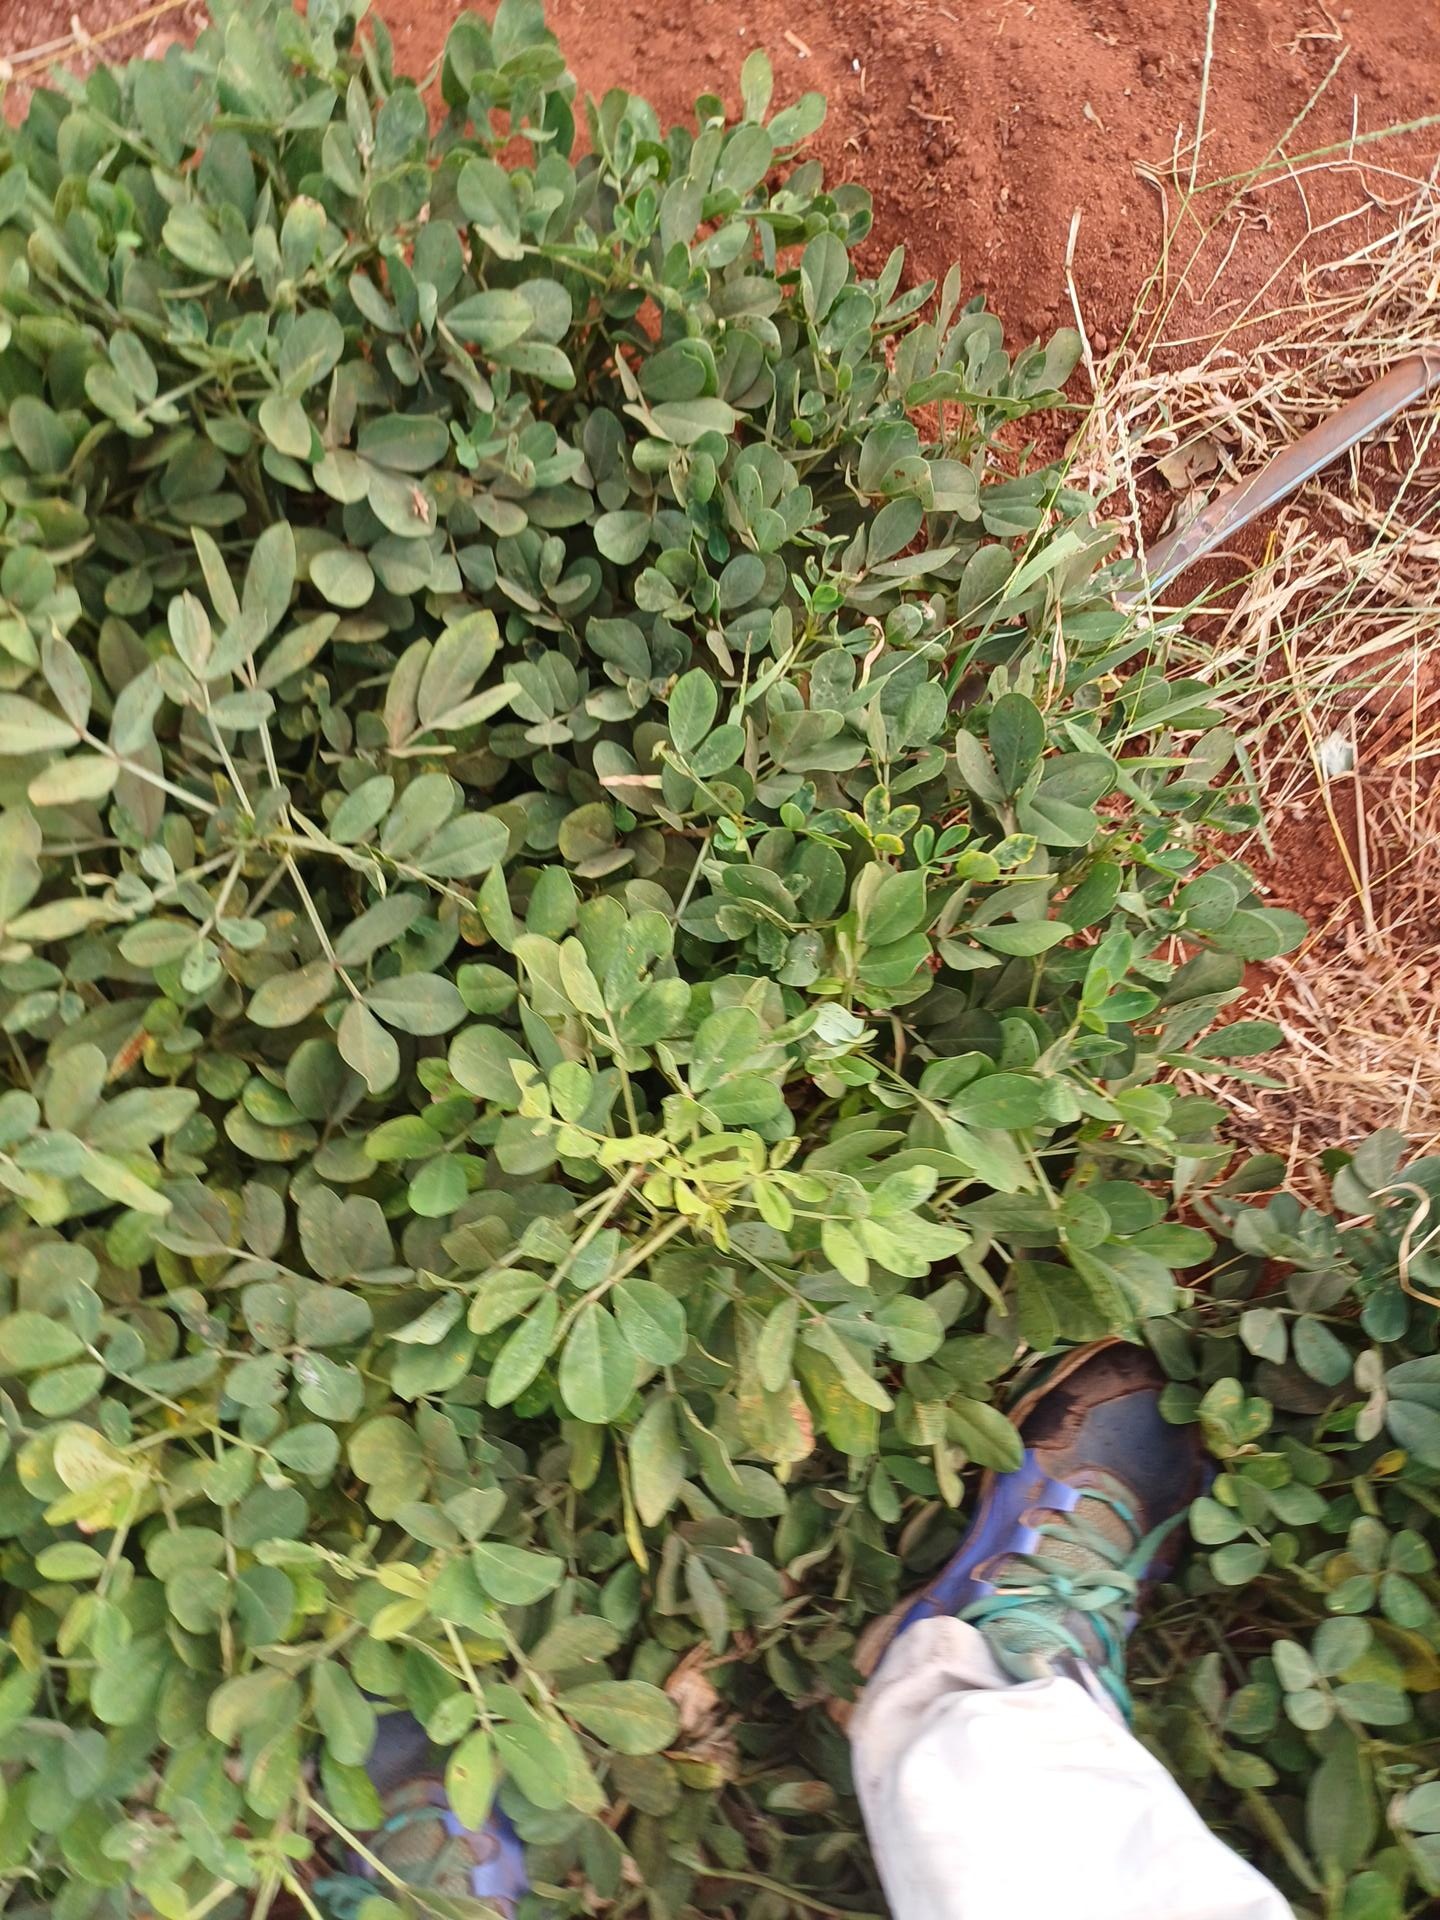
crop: groundnut
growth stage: maturity
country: Kenya
